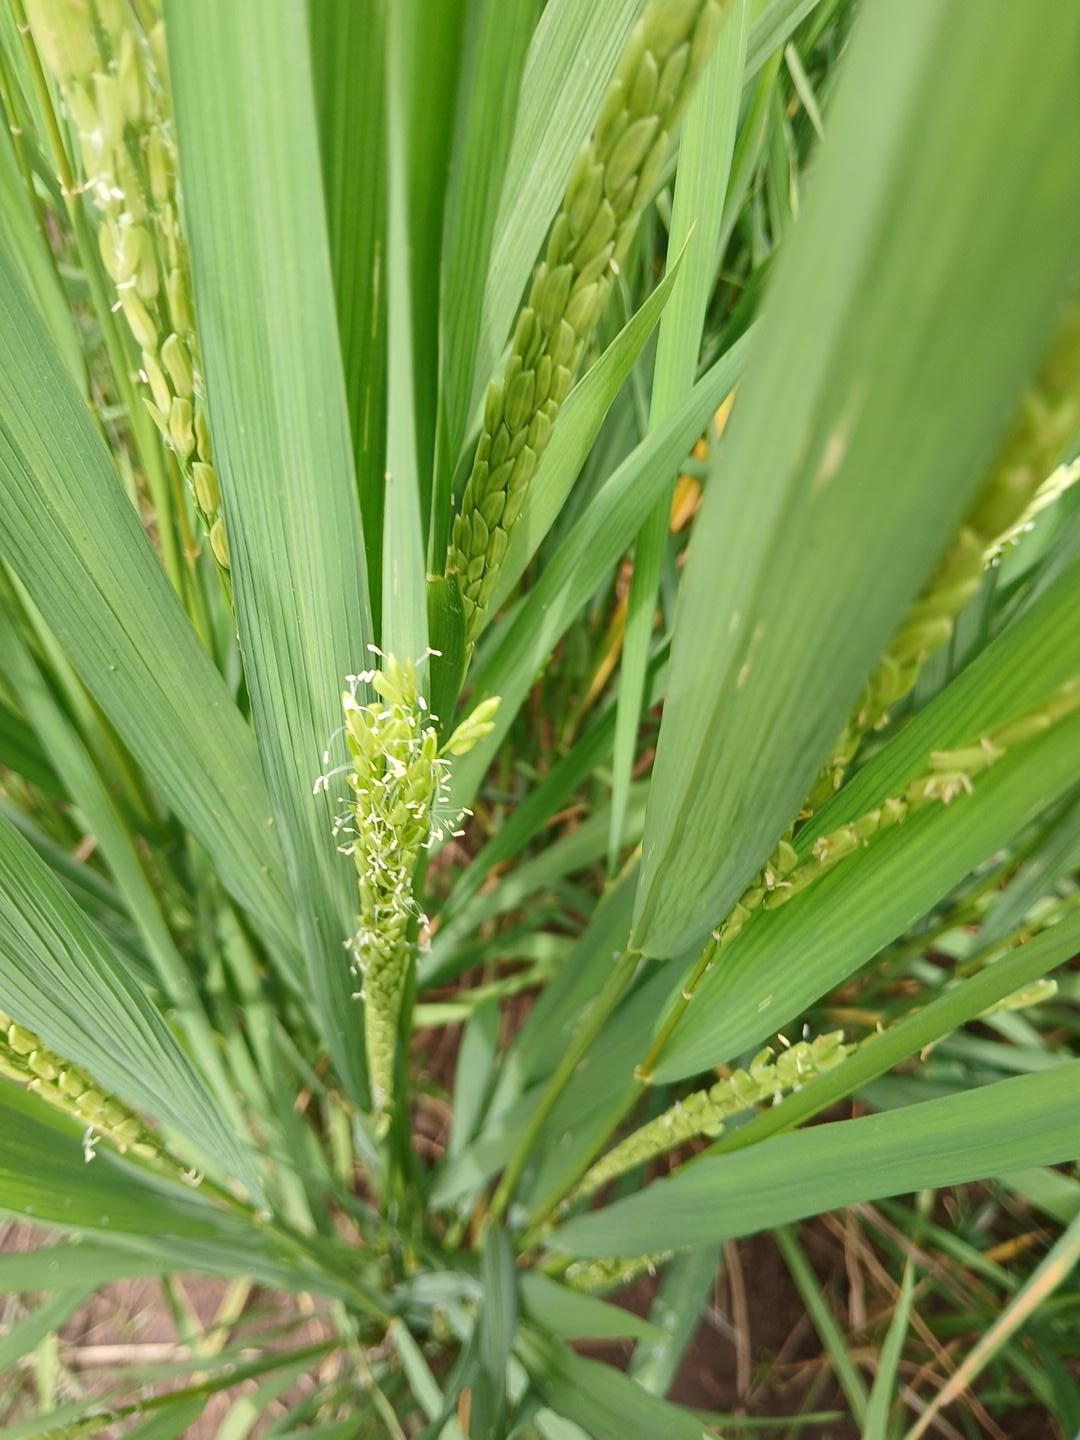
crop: rice
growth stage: flowering
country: Côte d'Ivoire
